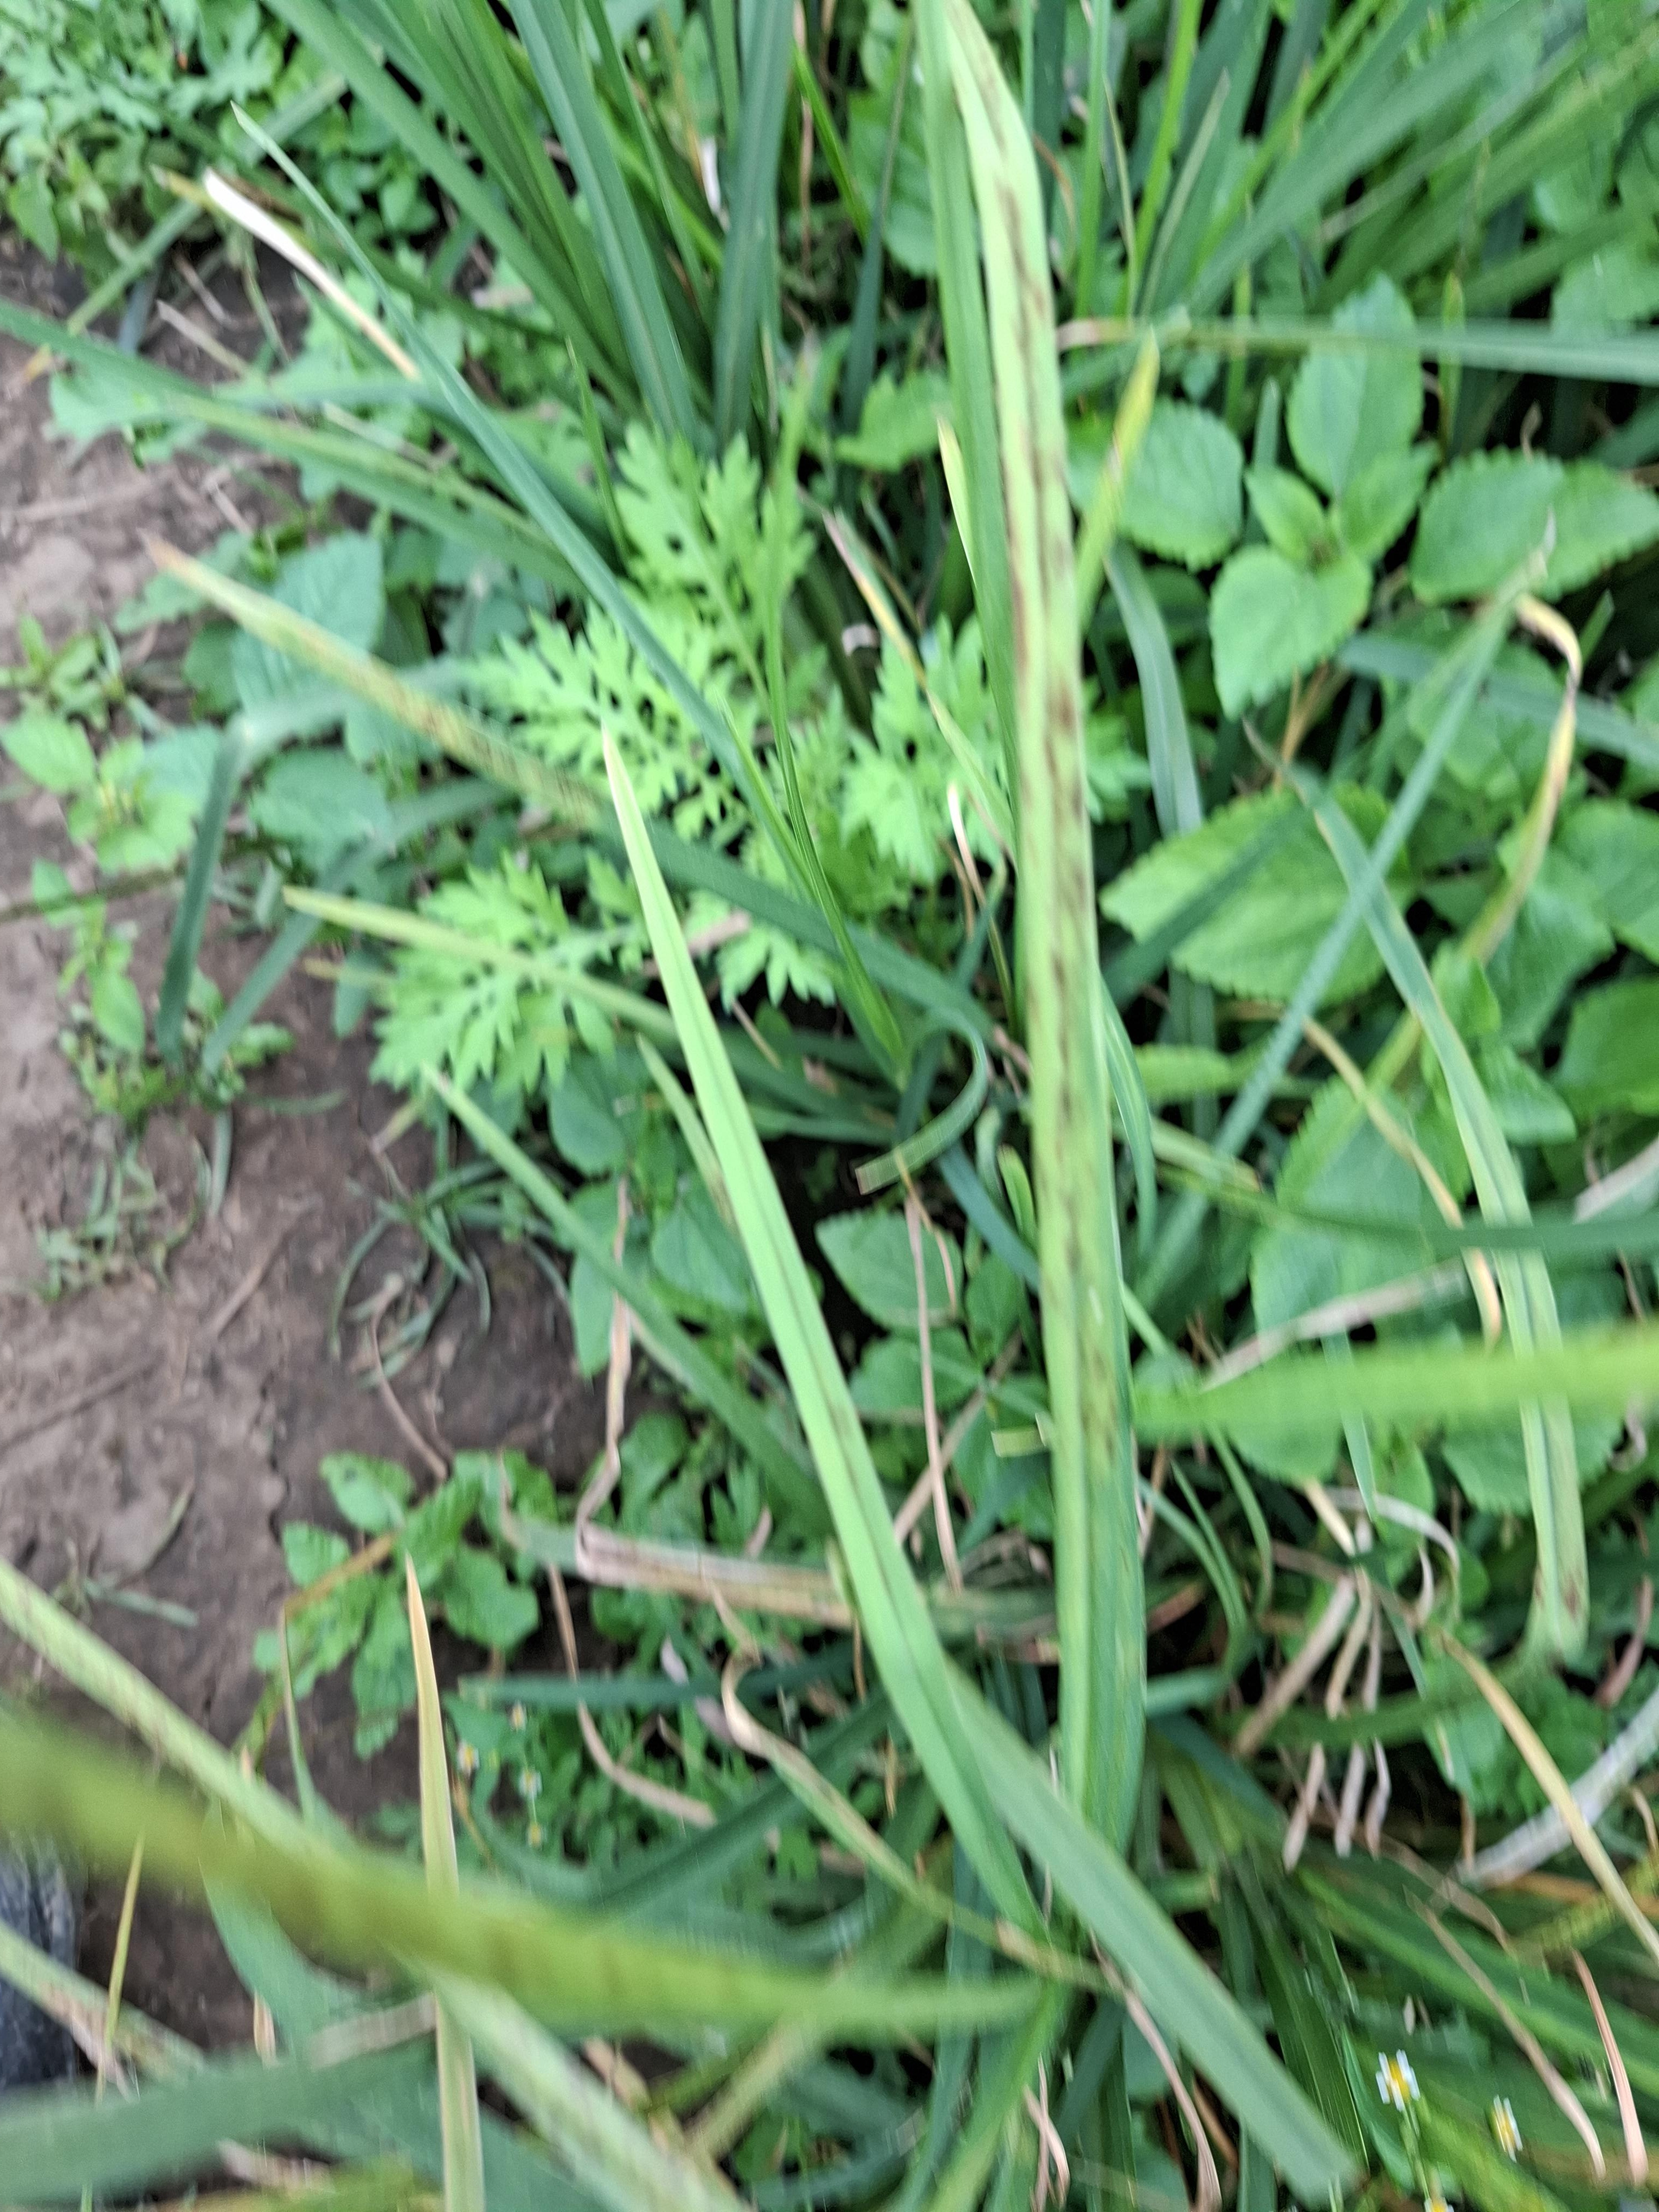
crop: finger millet
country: Tanzania
